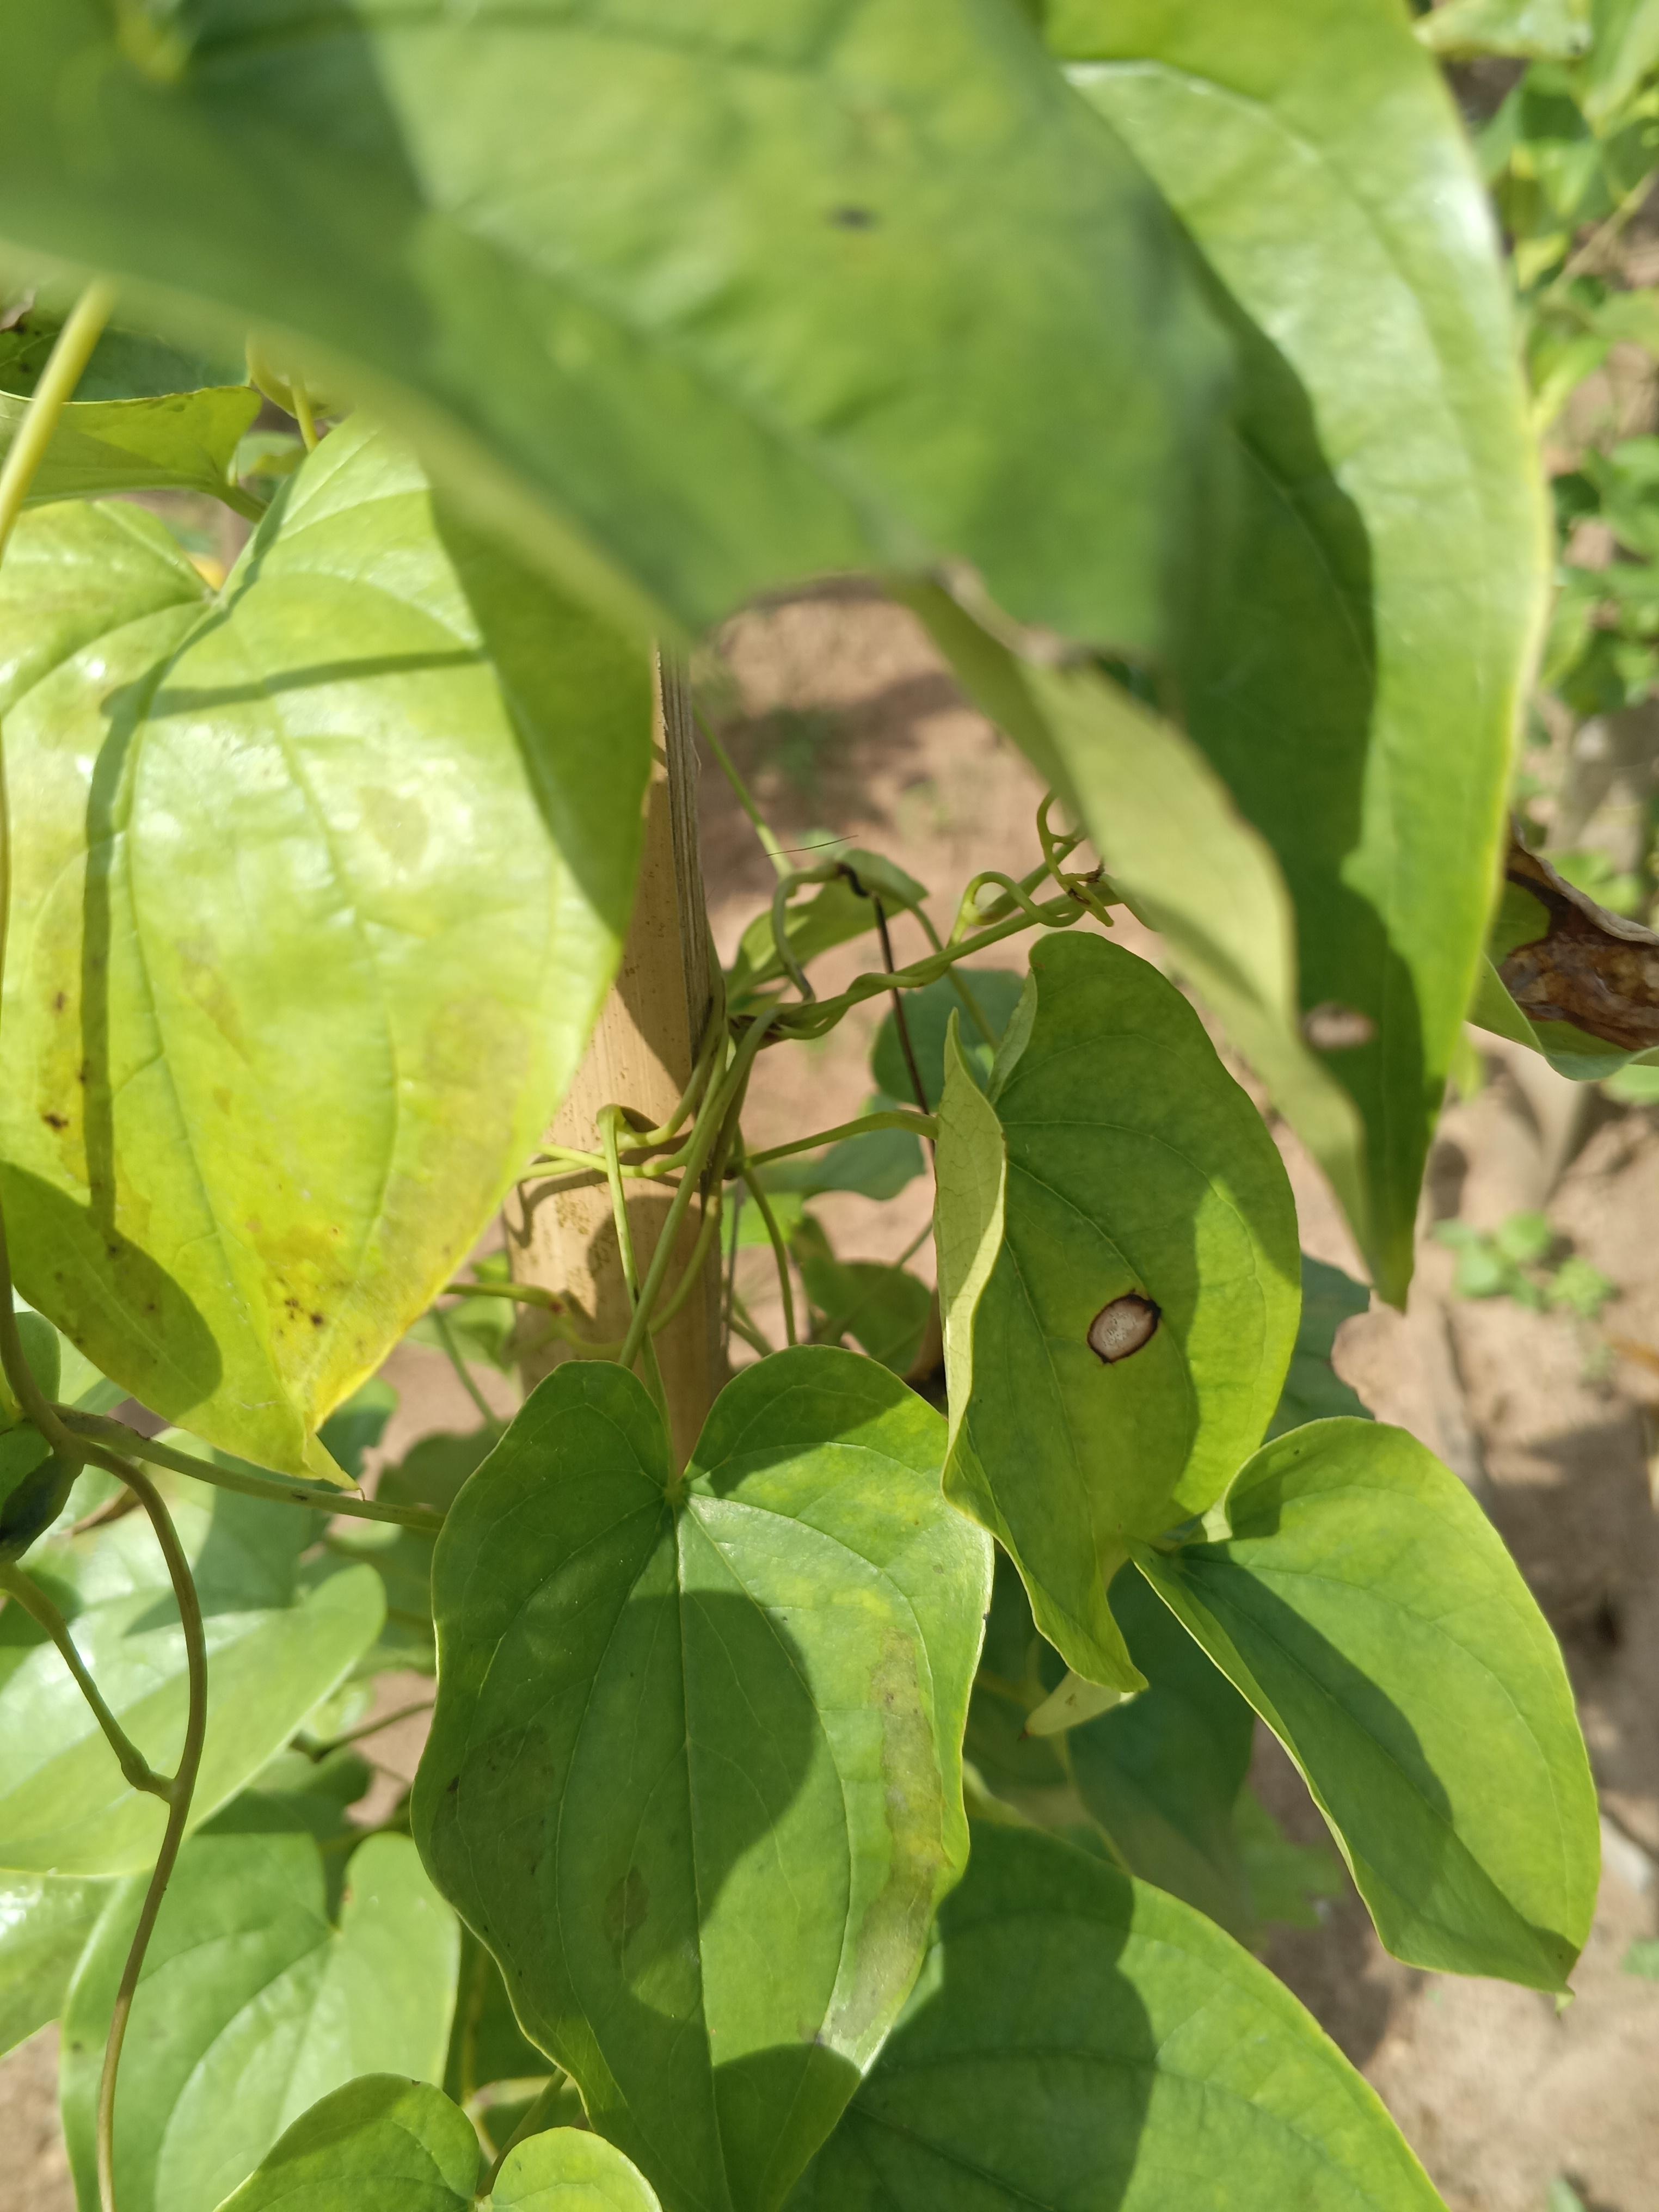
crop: yam
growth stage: maturity
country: Nigeria
